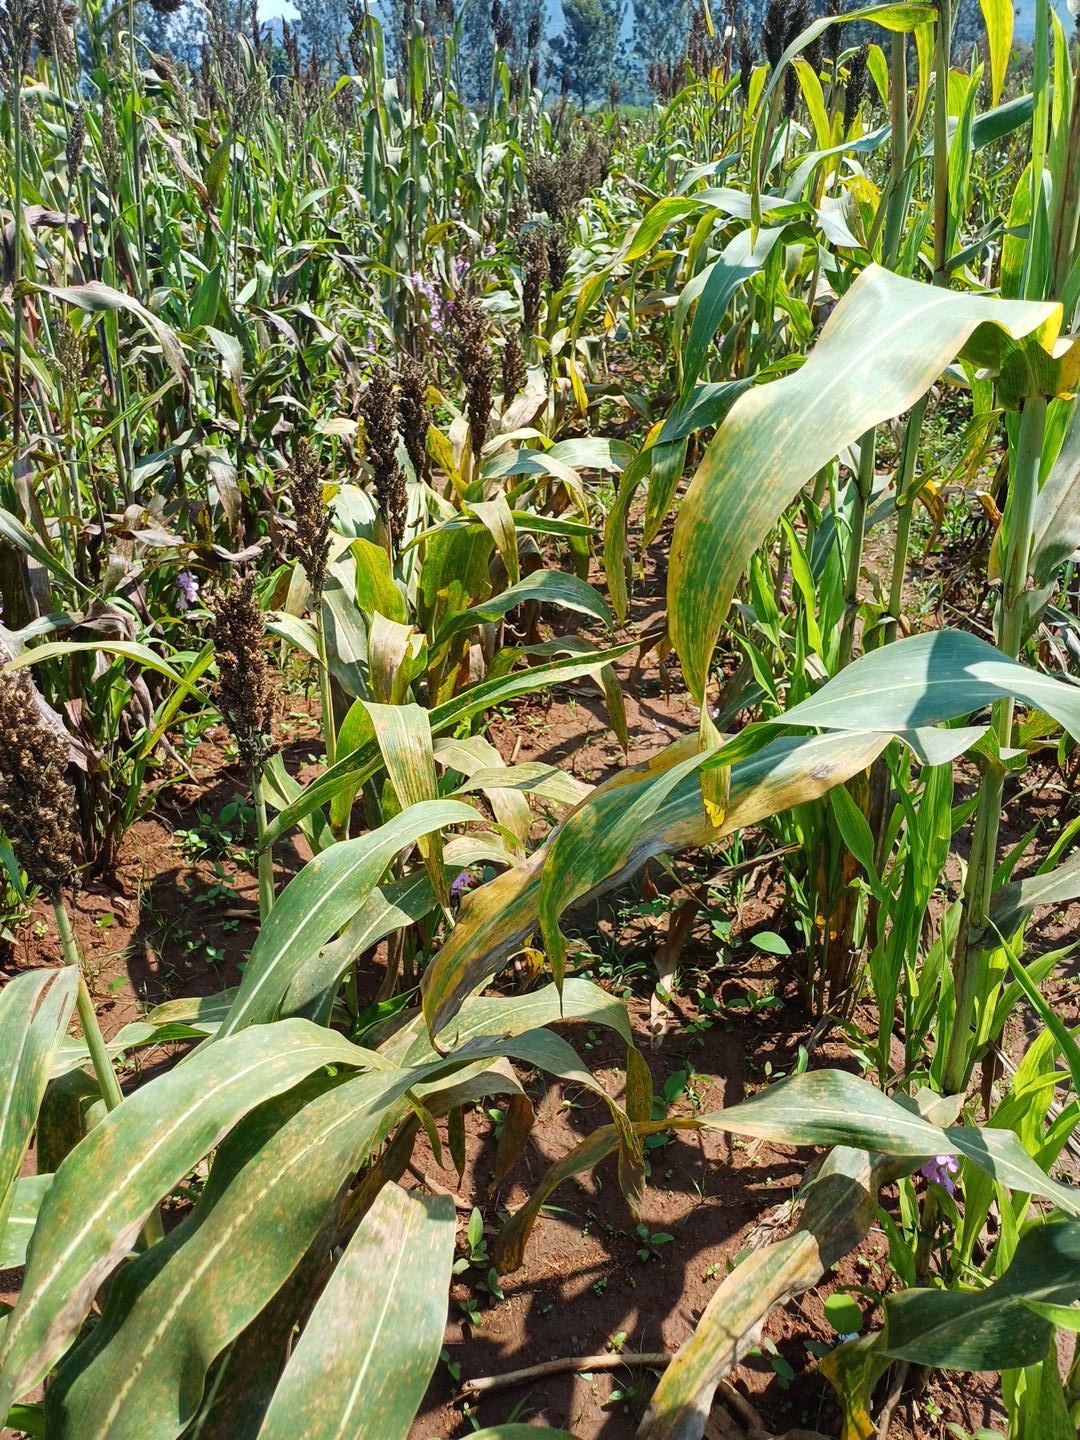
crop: sorghum
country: Kenya
